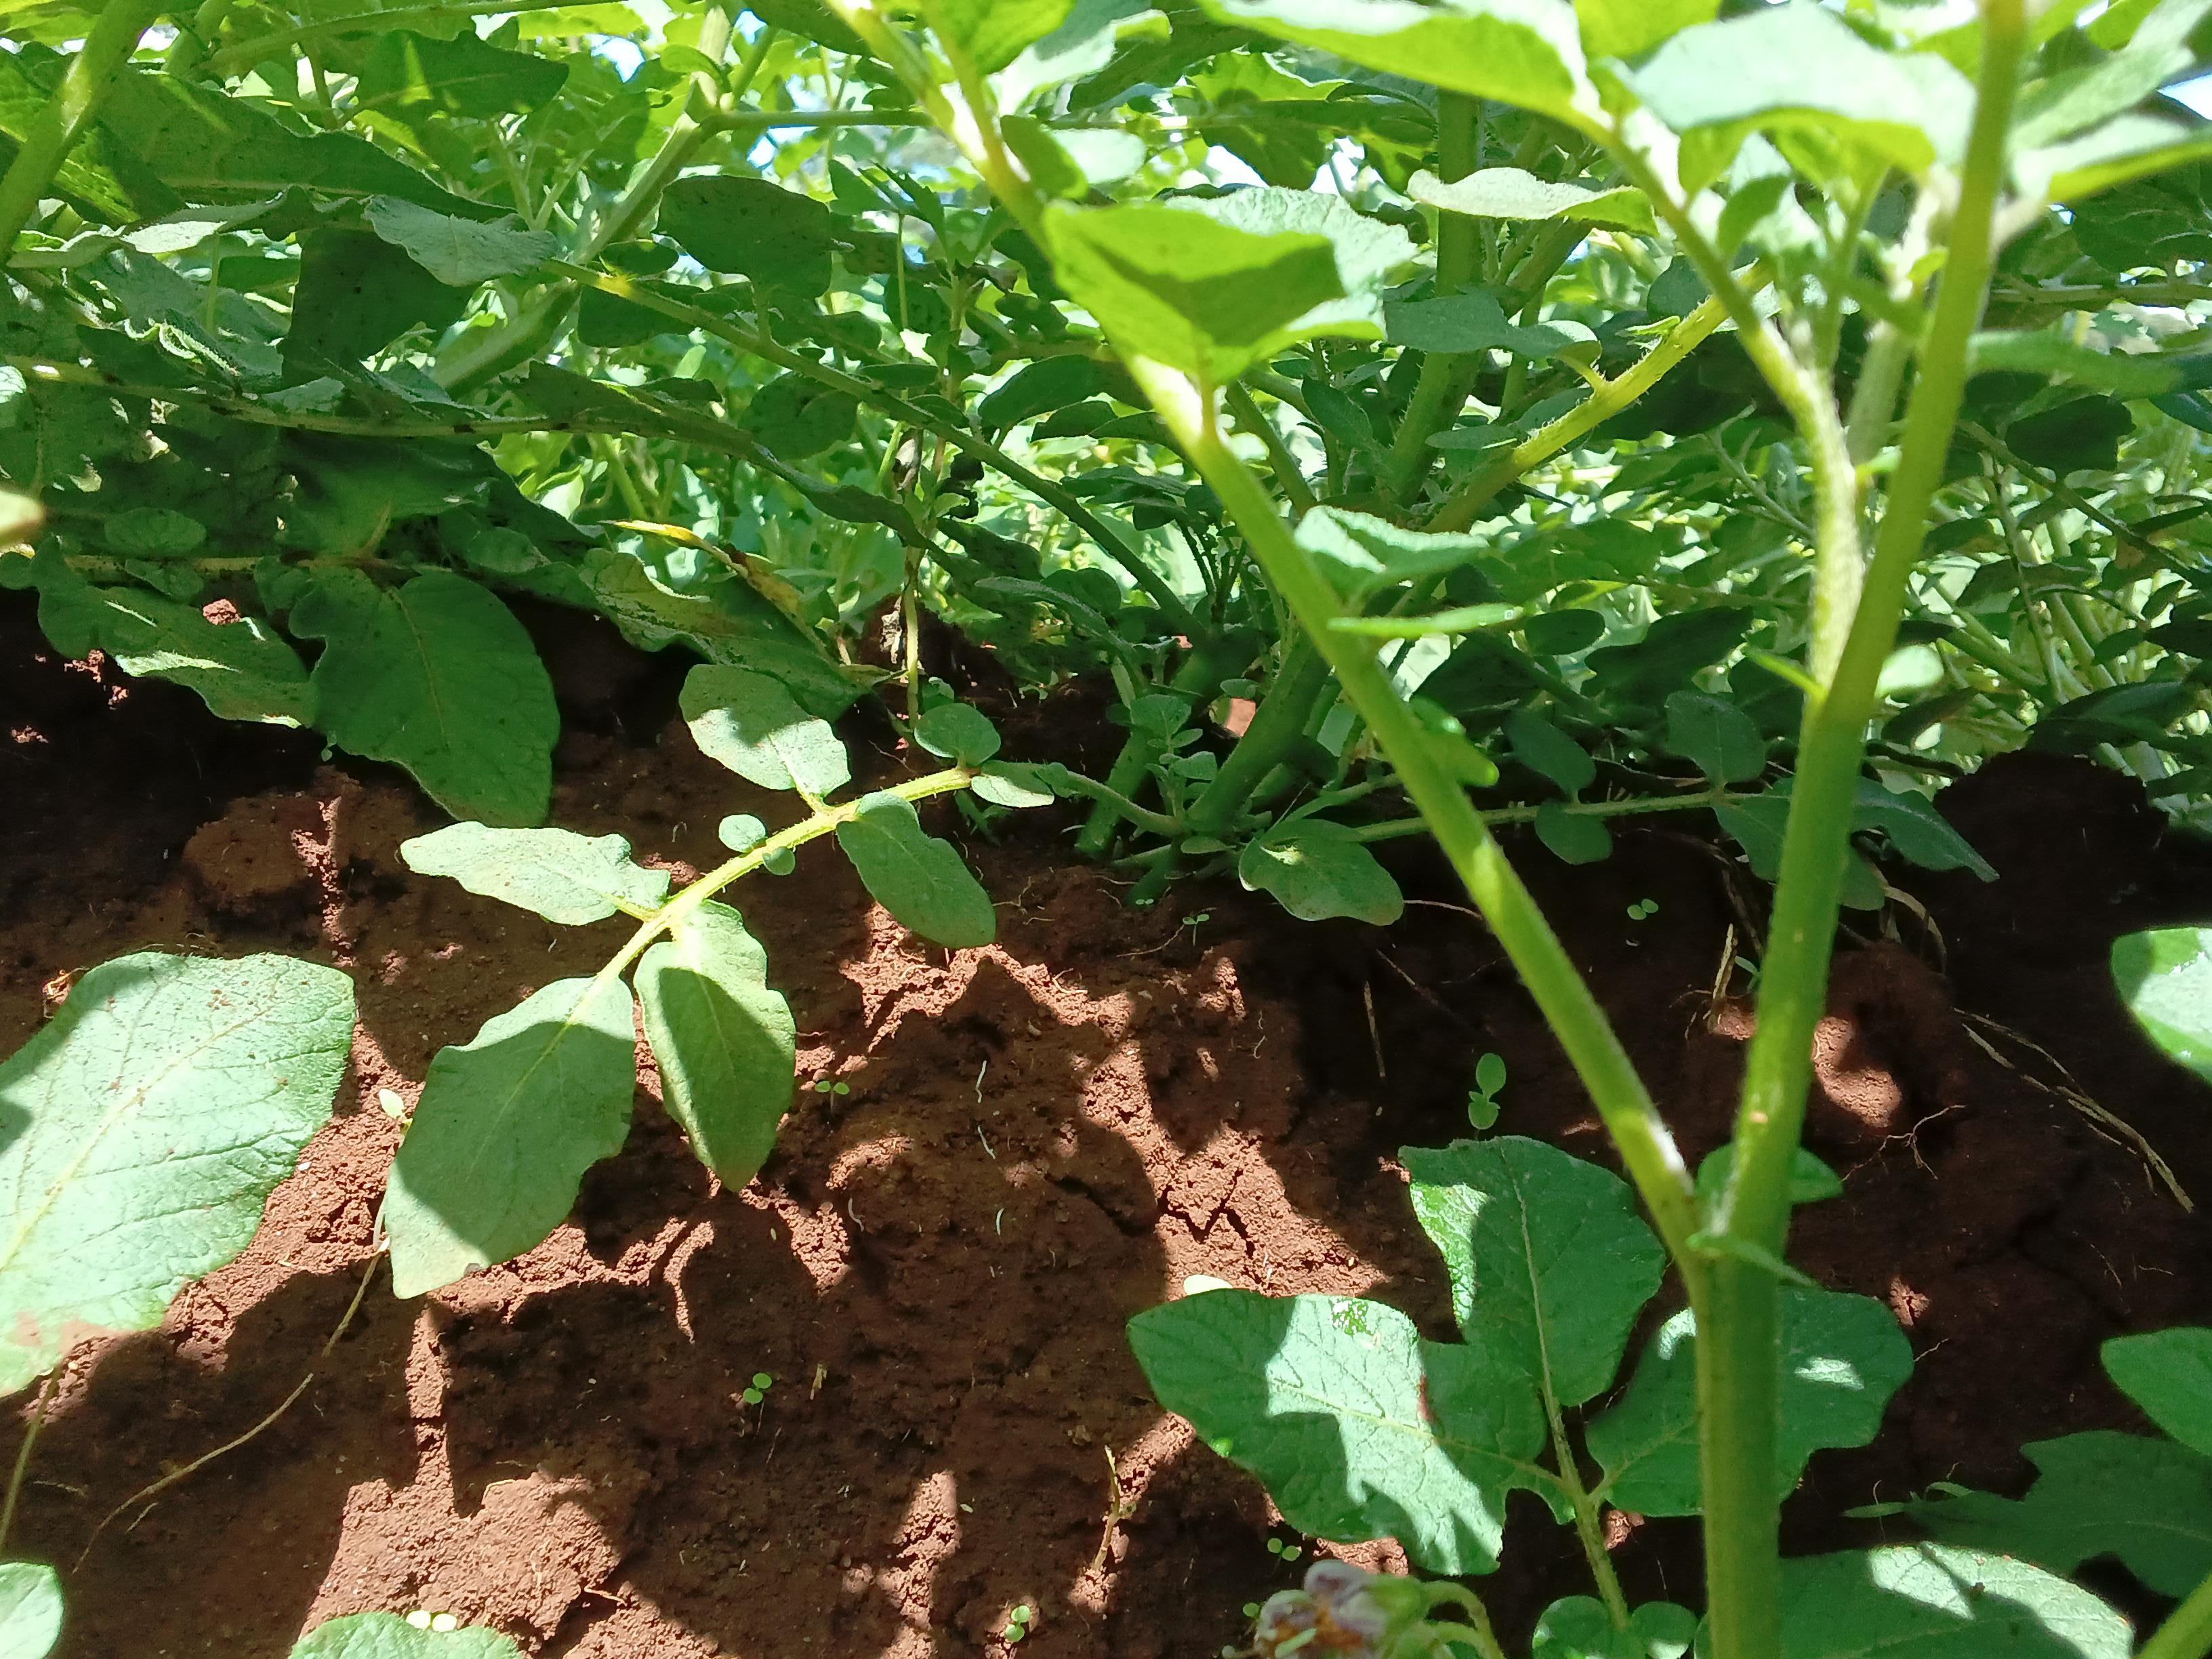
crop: potato
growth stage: flowering
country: Kenya
